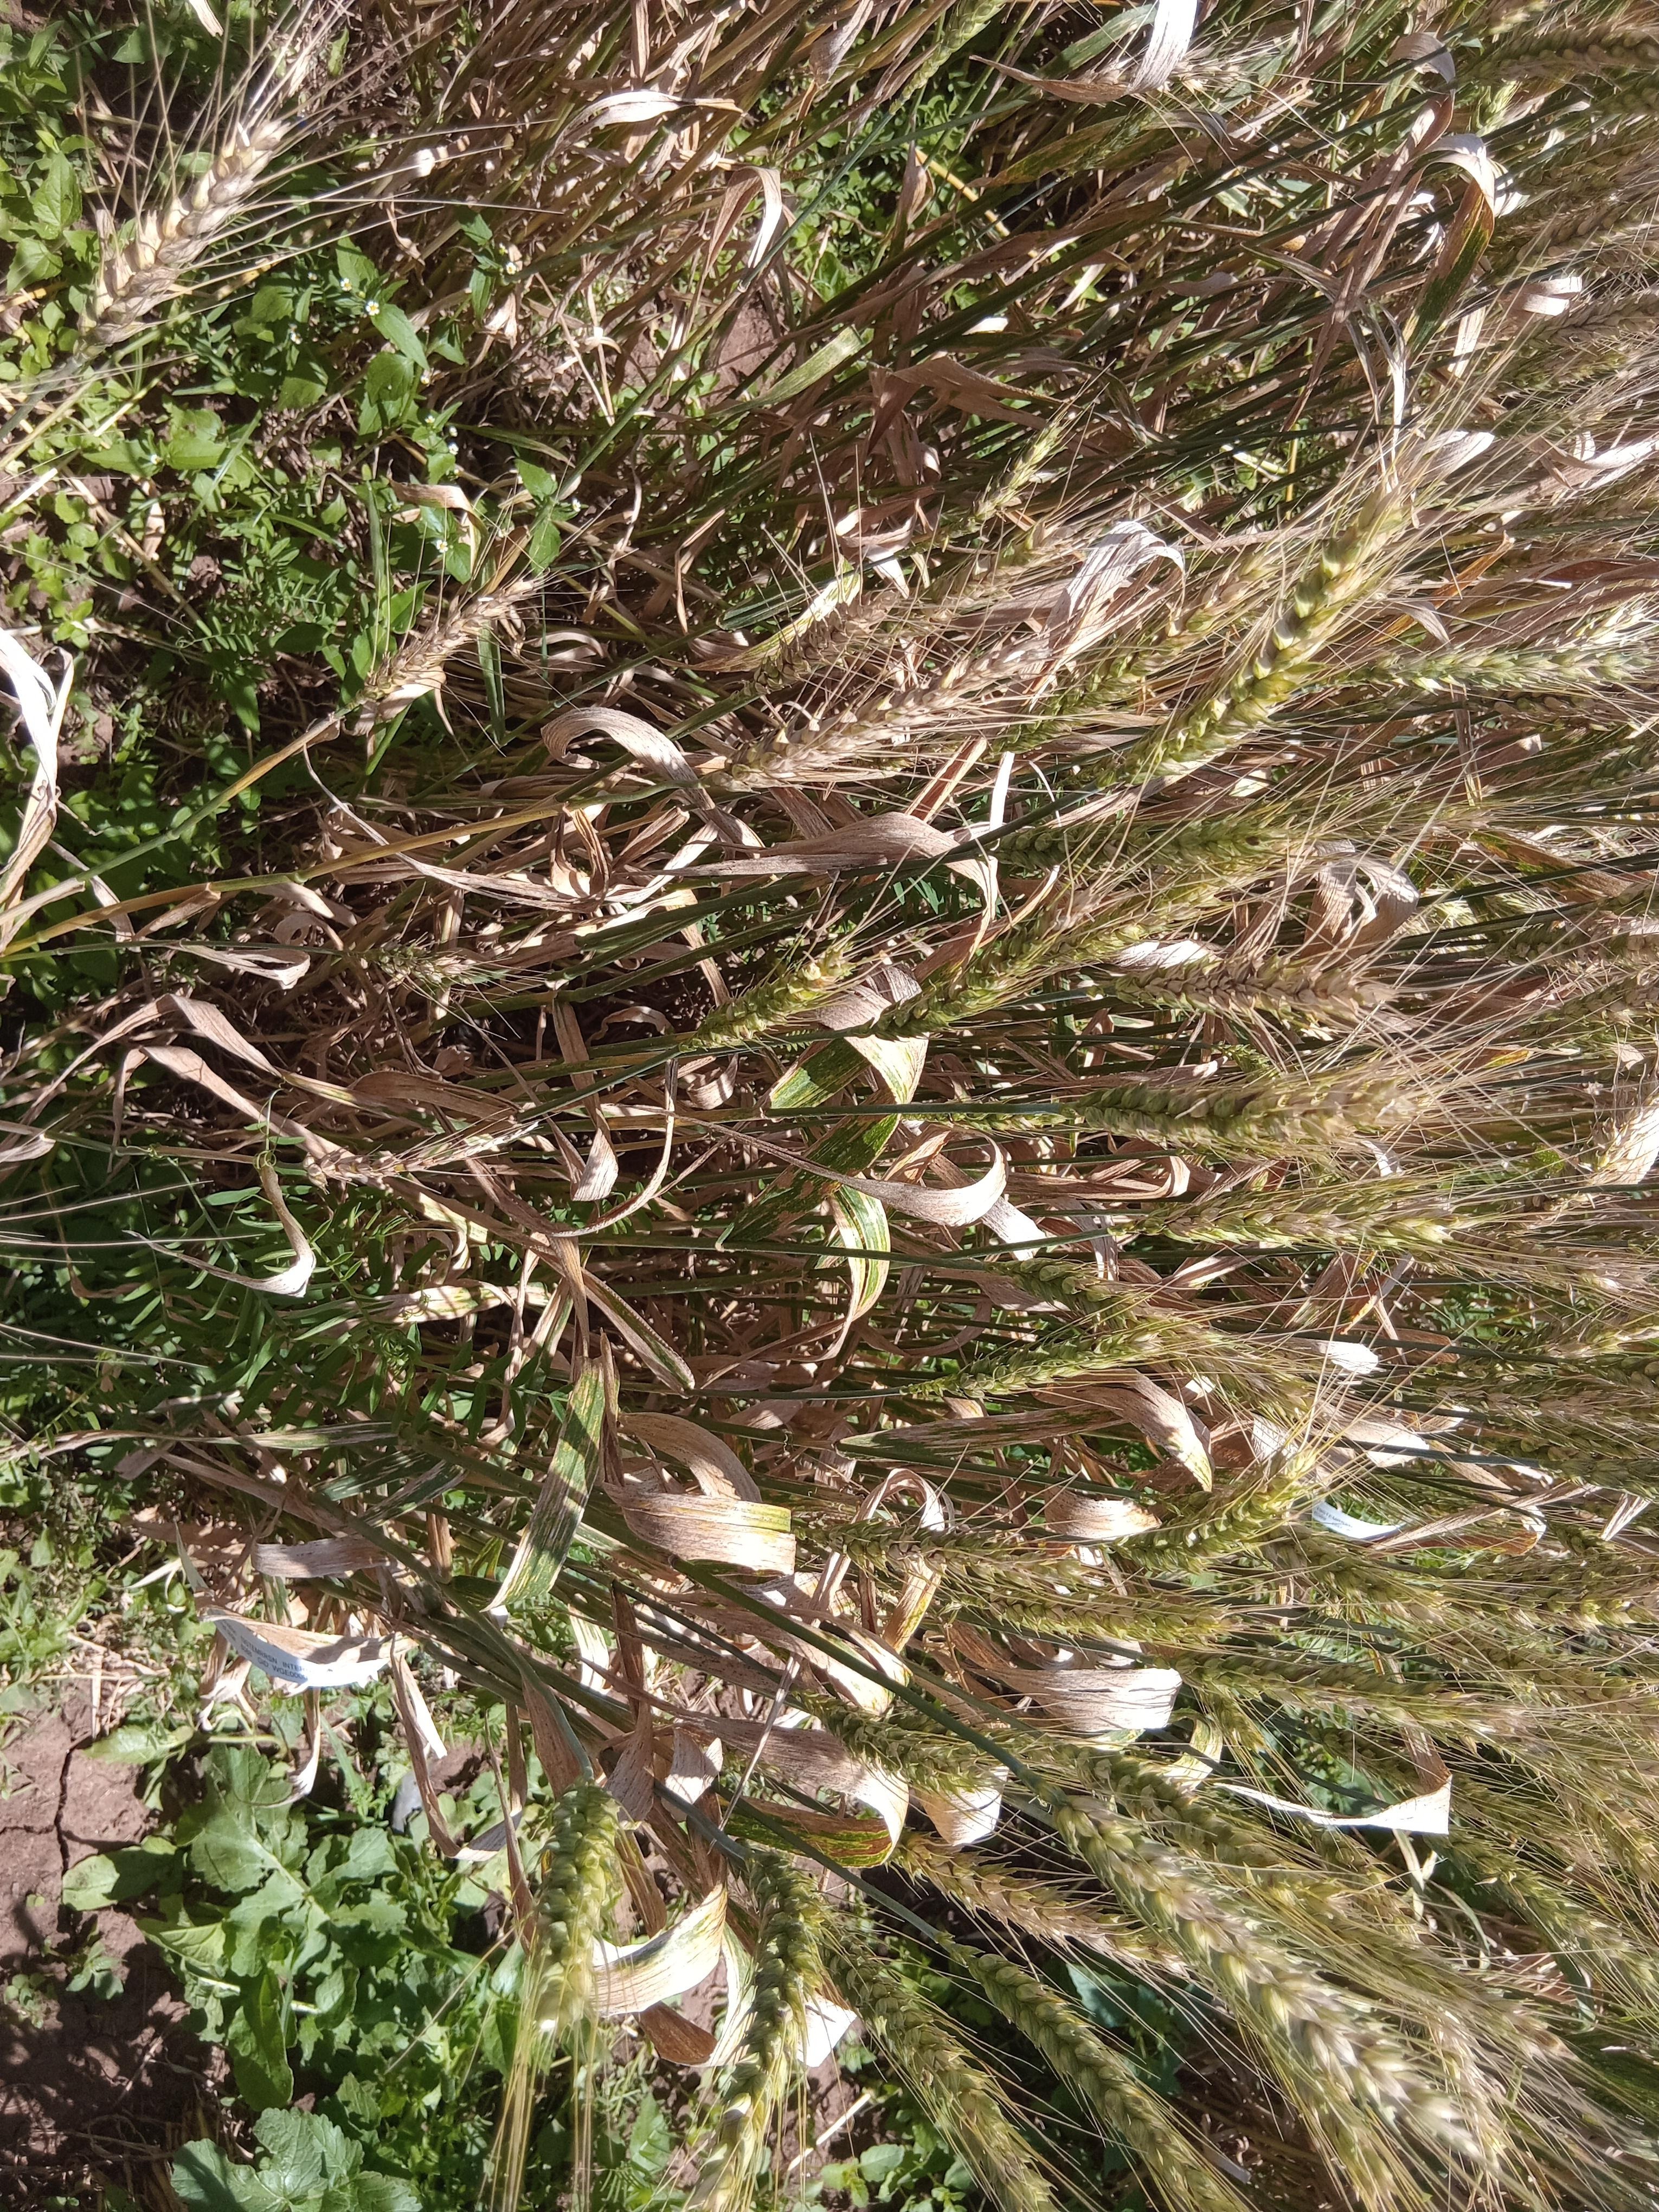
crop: wheat
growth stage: maturity
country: Kenya
